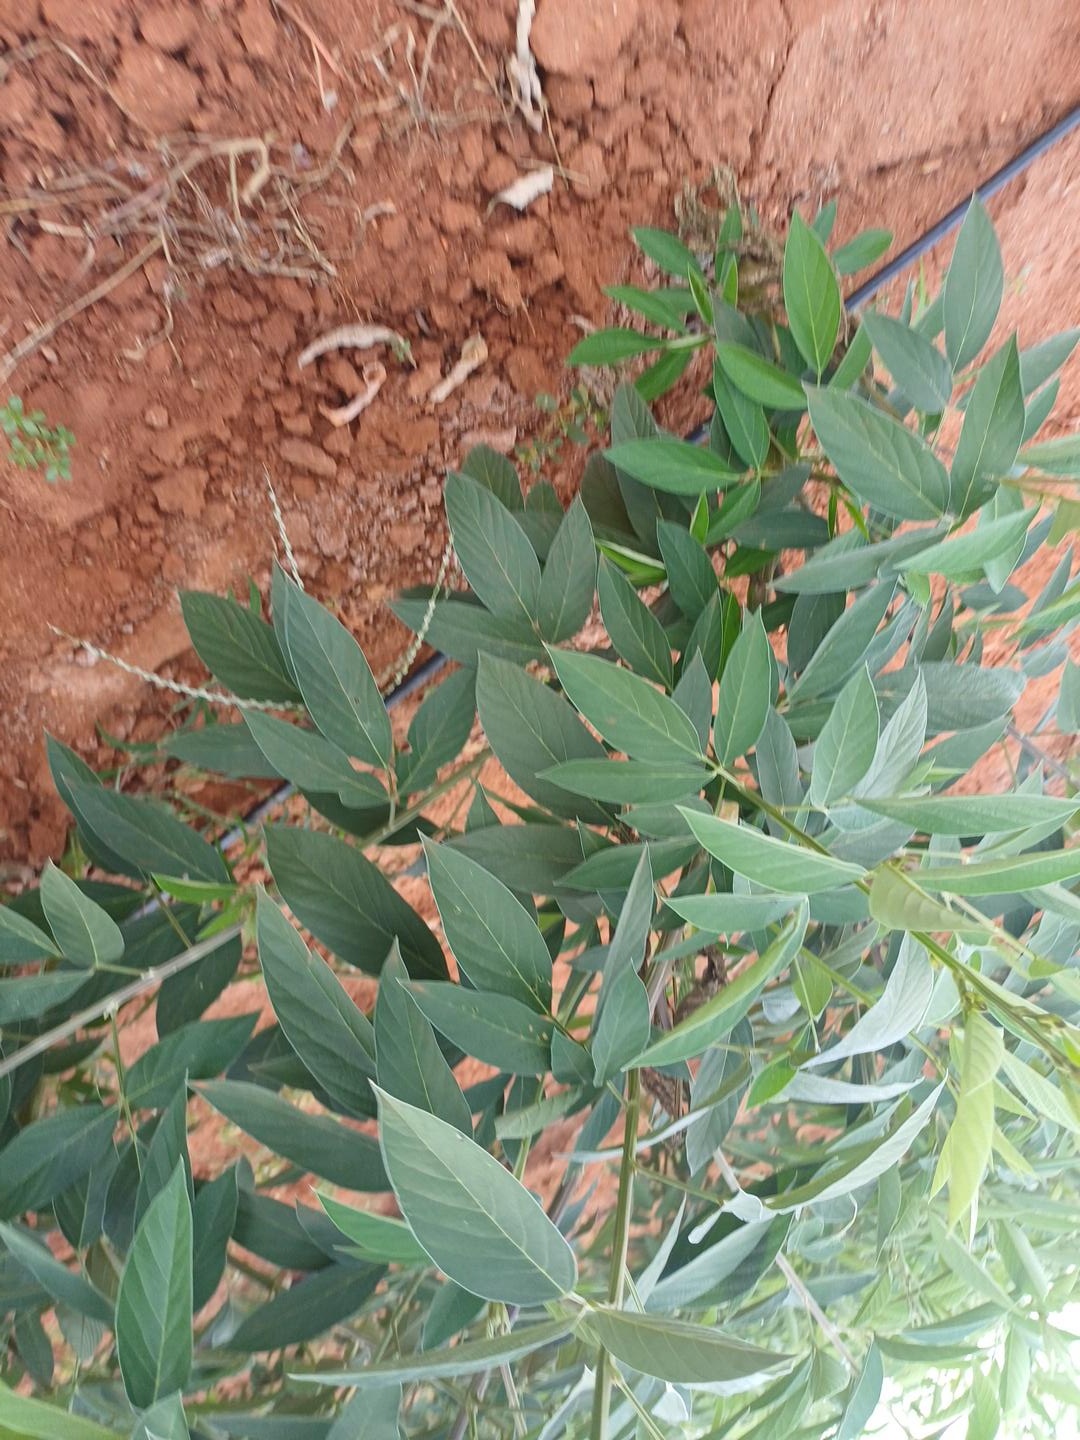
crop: pigeonpea
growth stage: flowering
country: Kenya
